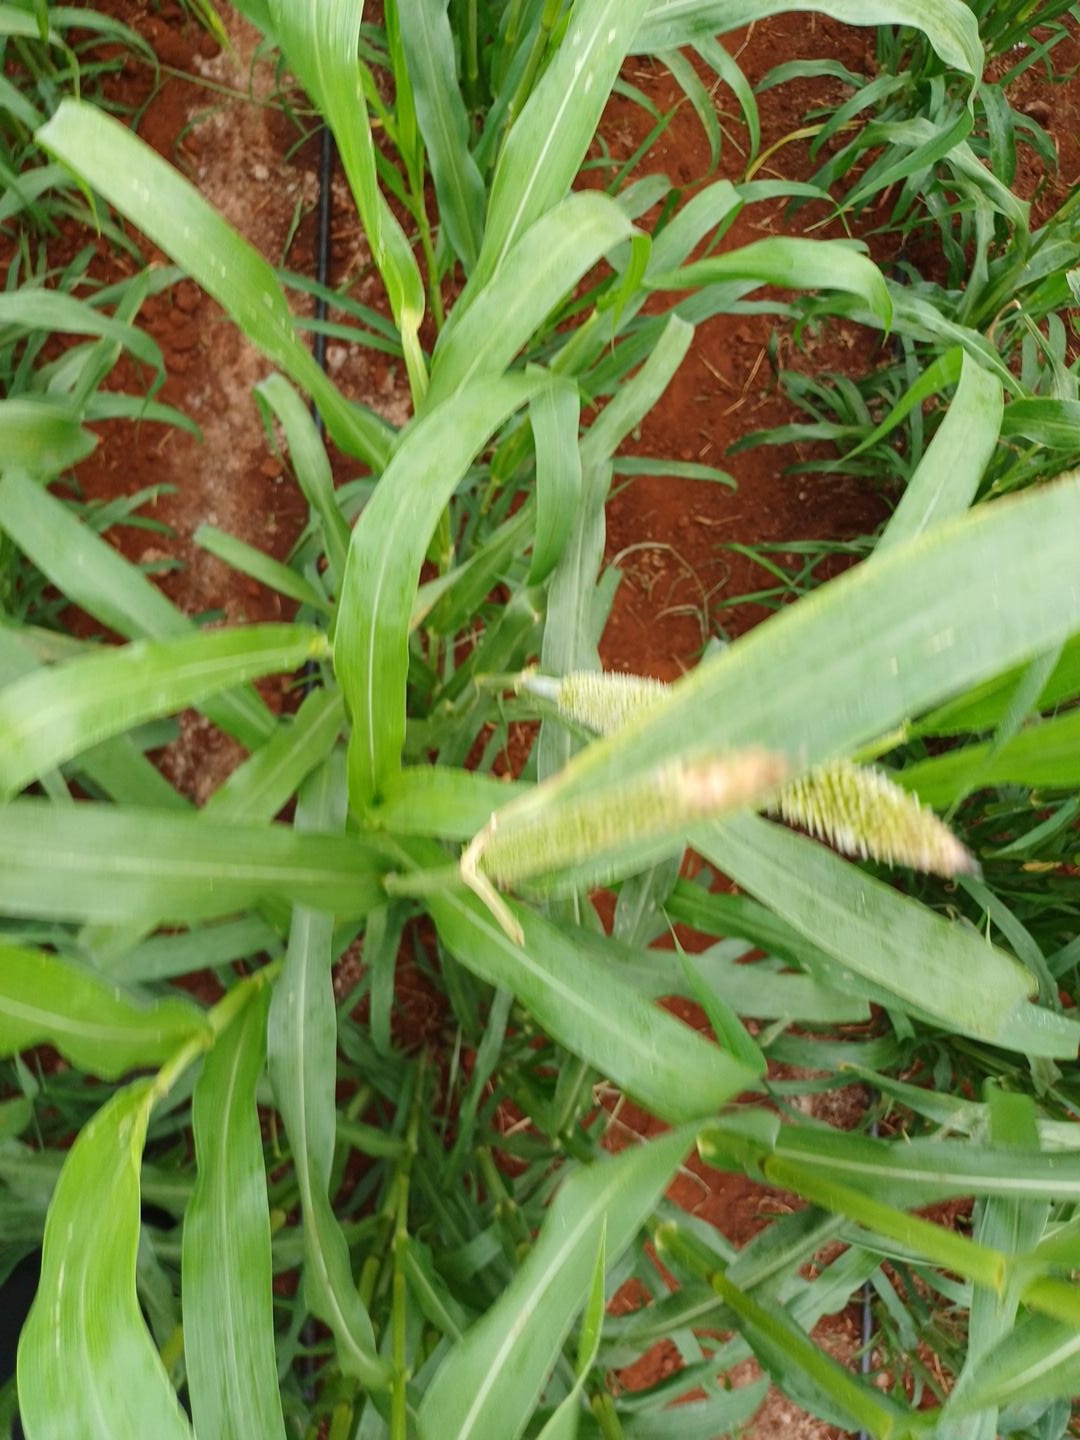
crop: pearl millet
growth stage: flowering
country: Kenya
